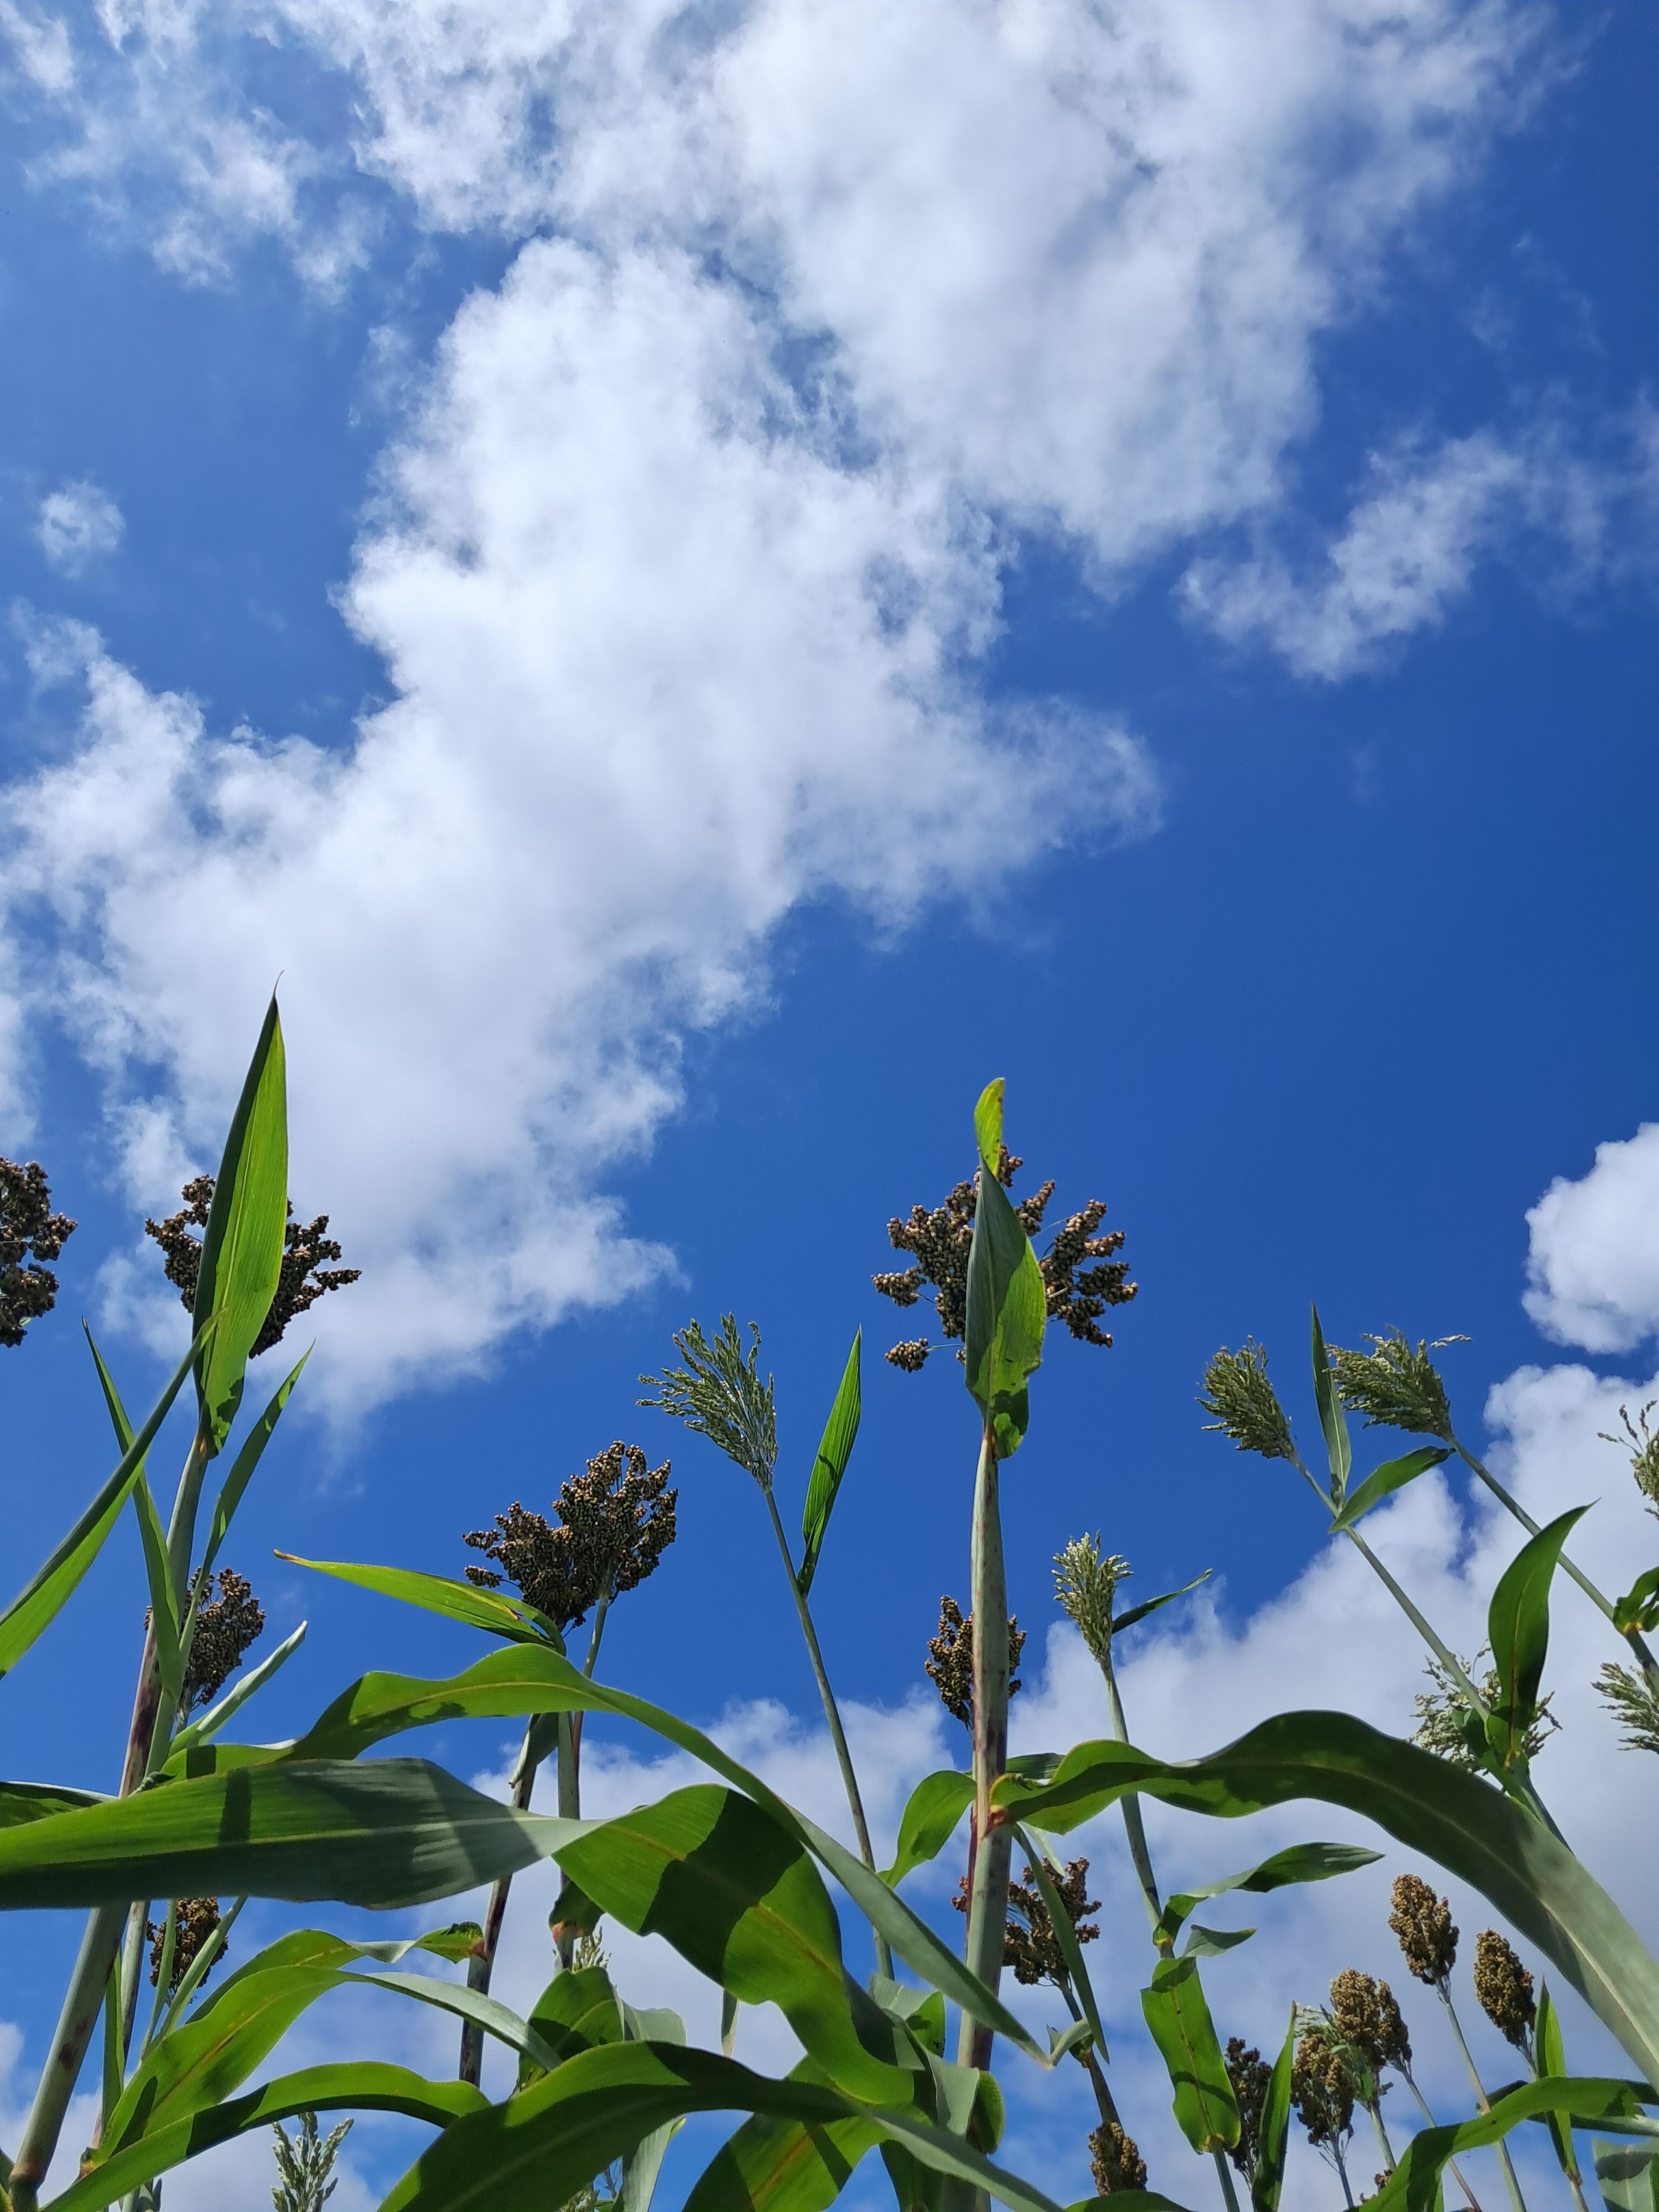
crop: sorghum
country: Tanzania
